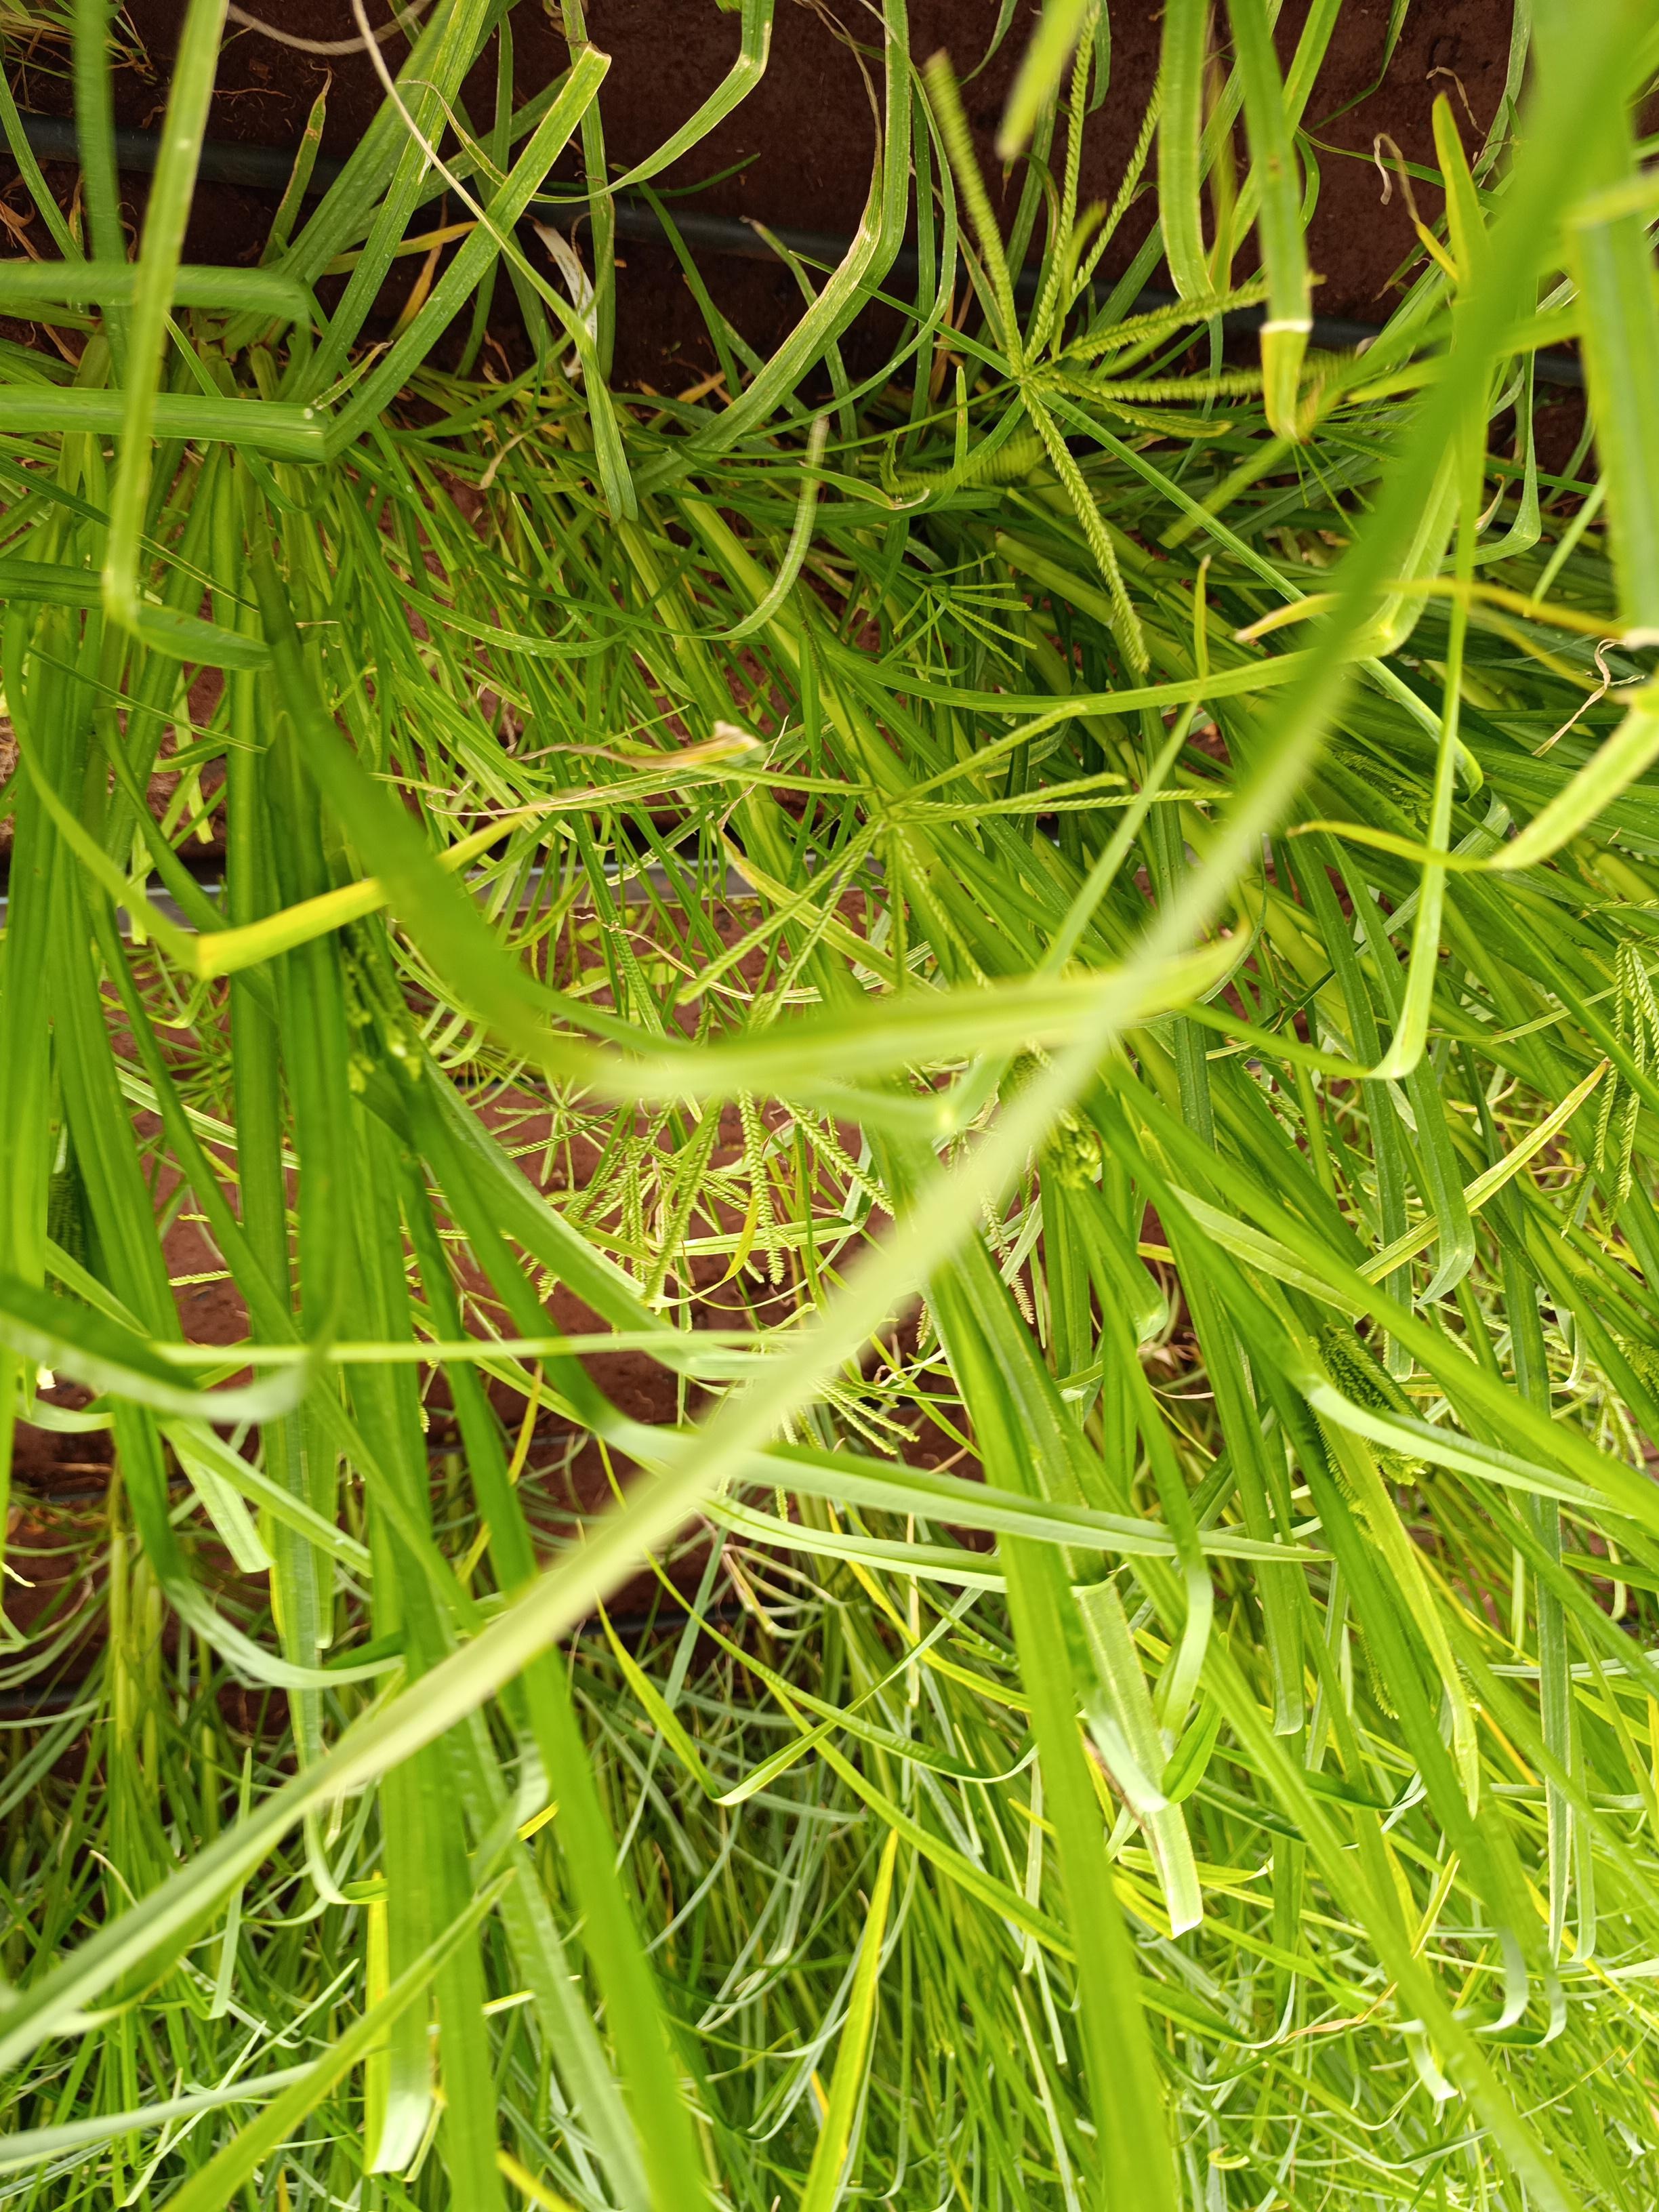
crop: finger millet
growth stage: heading tuber
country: Kenya
